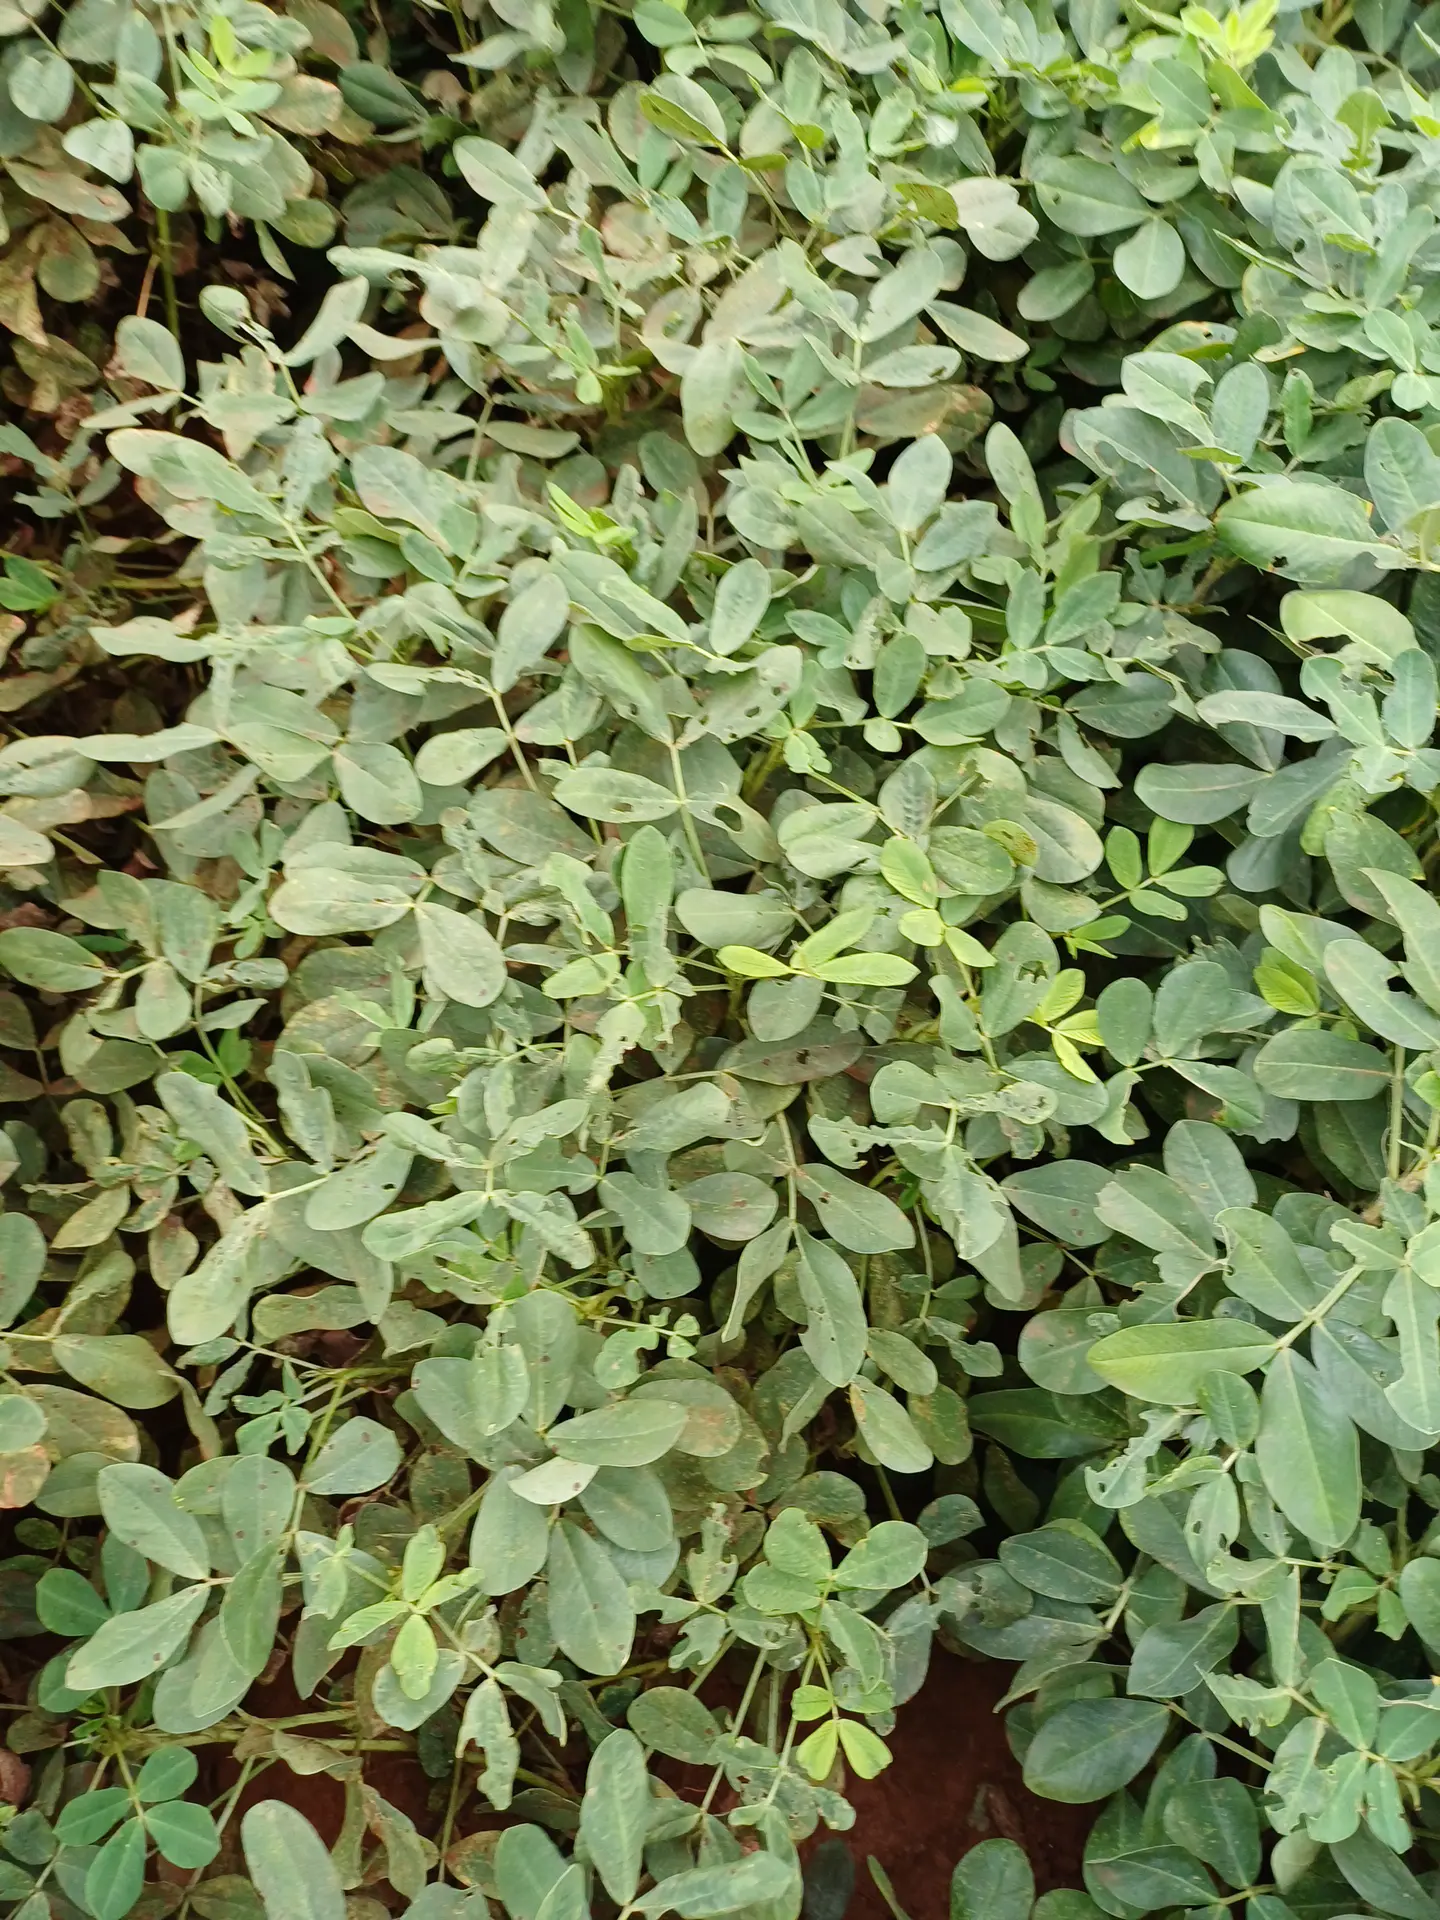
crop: groundnut
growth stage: pegging
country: Kenya
